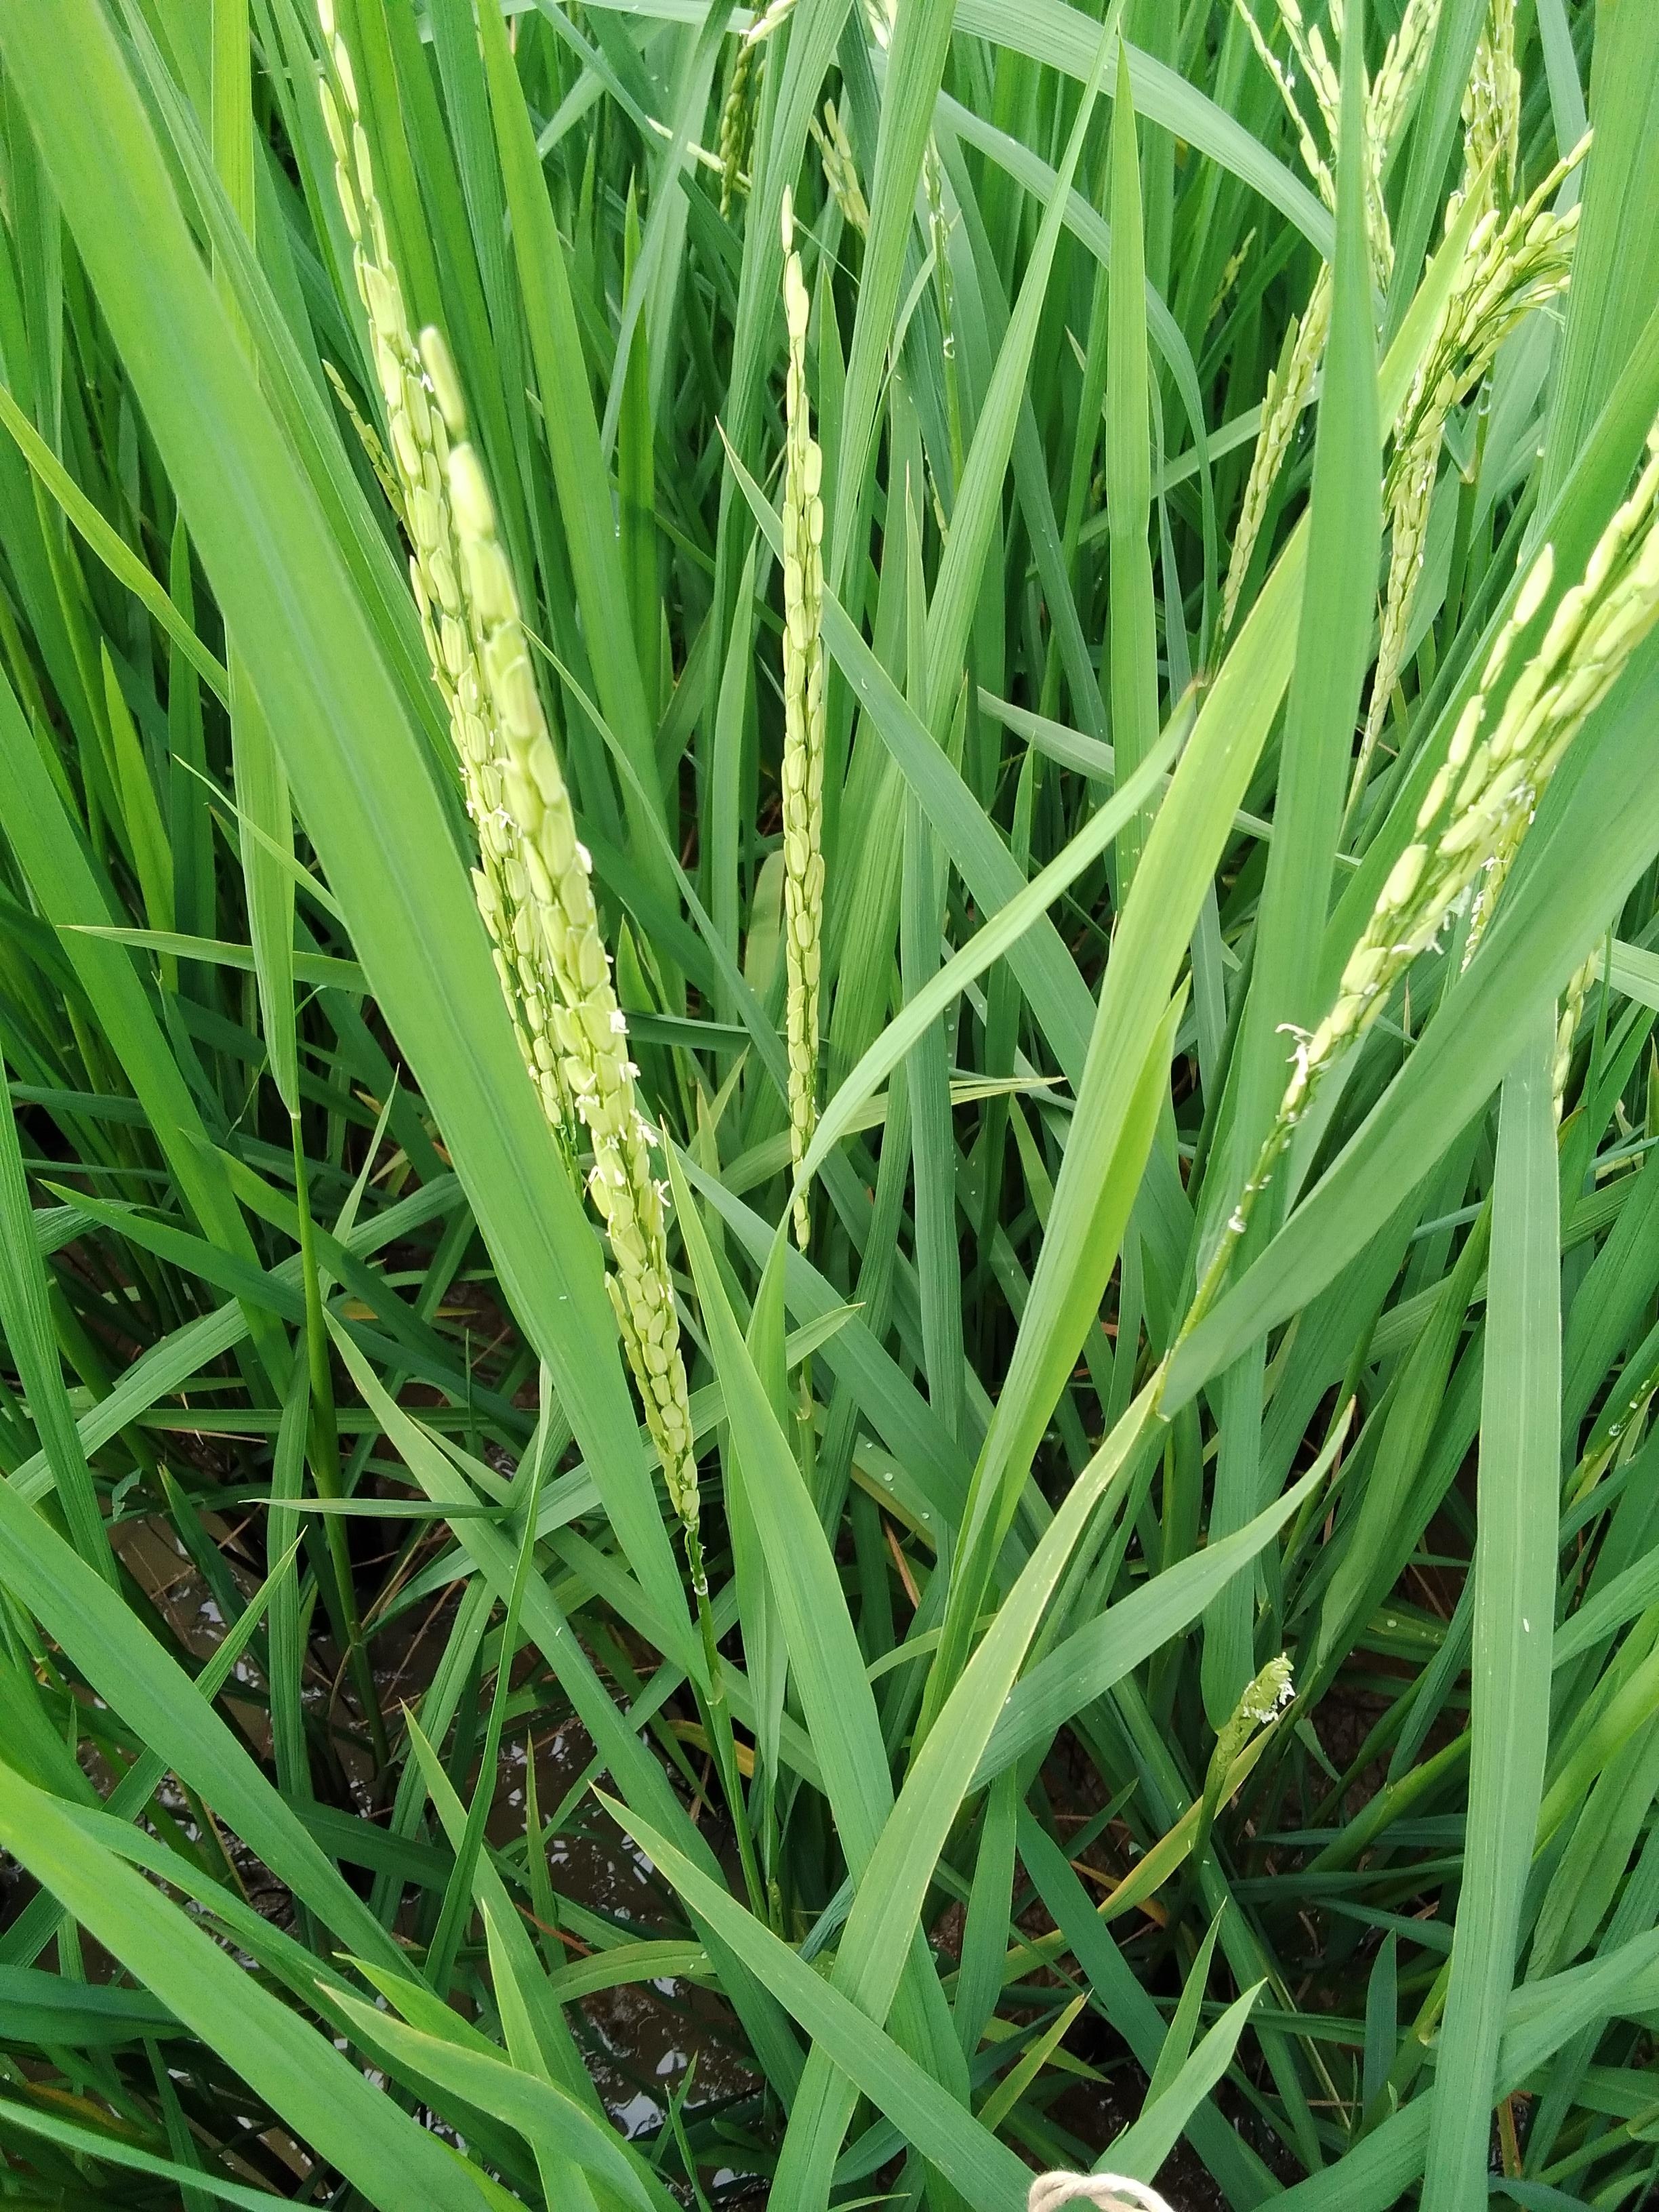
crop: rice
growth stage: flowering
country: Nigeria
